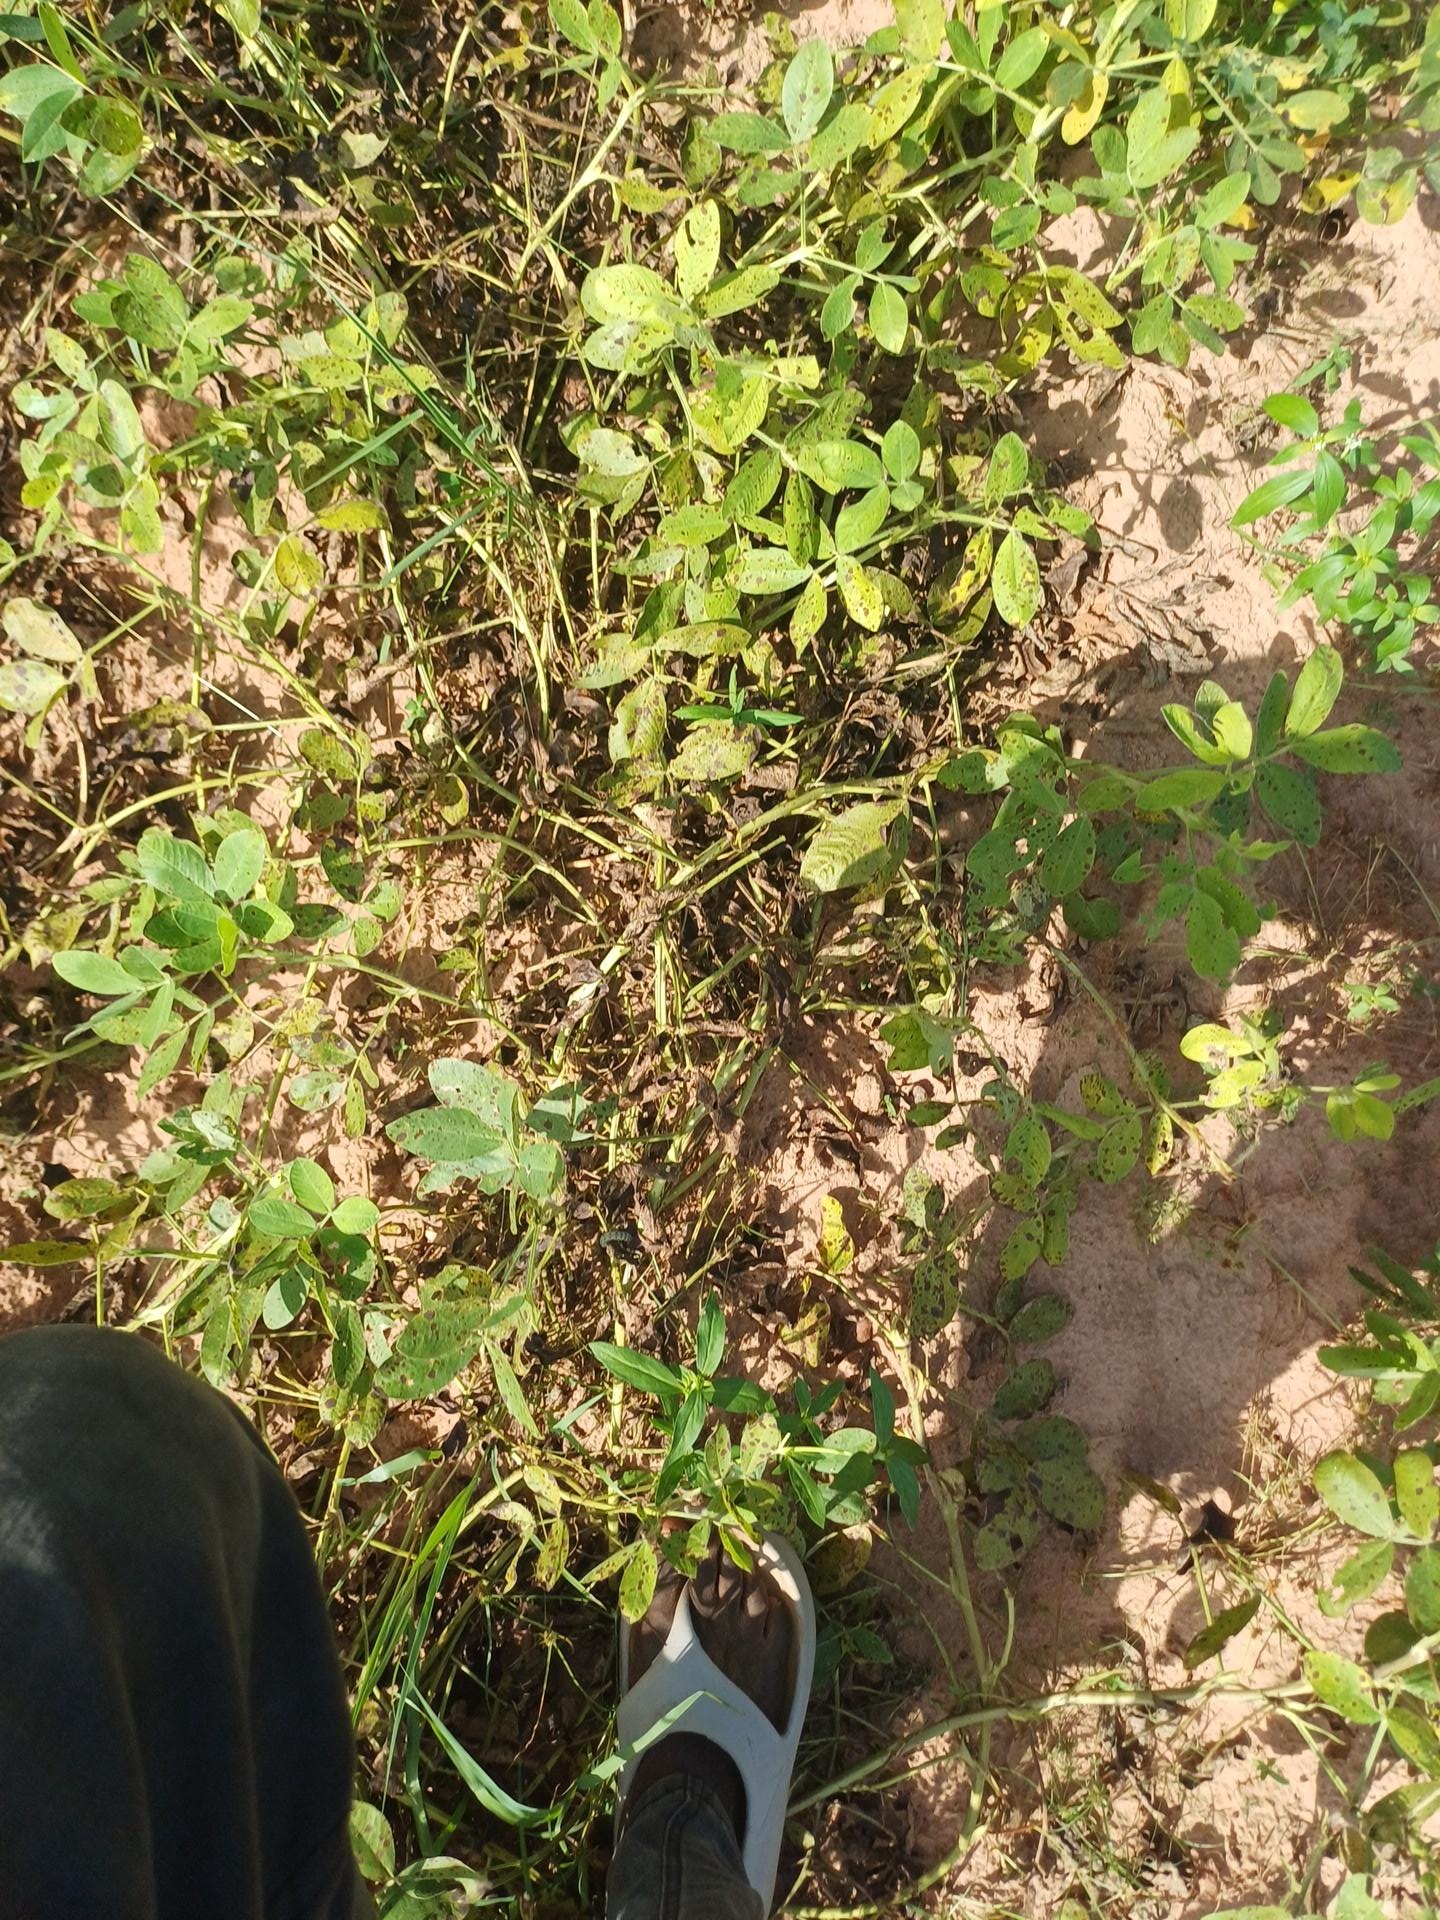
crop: groundnut
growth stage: flowering
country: Senegal
